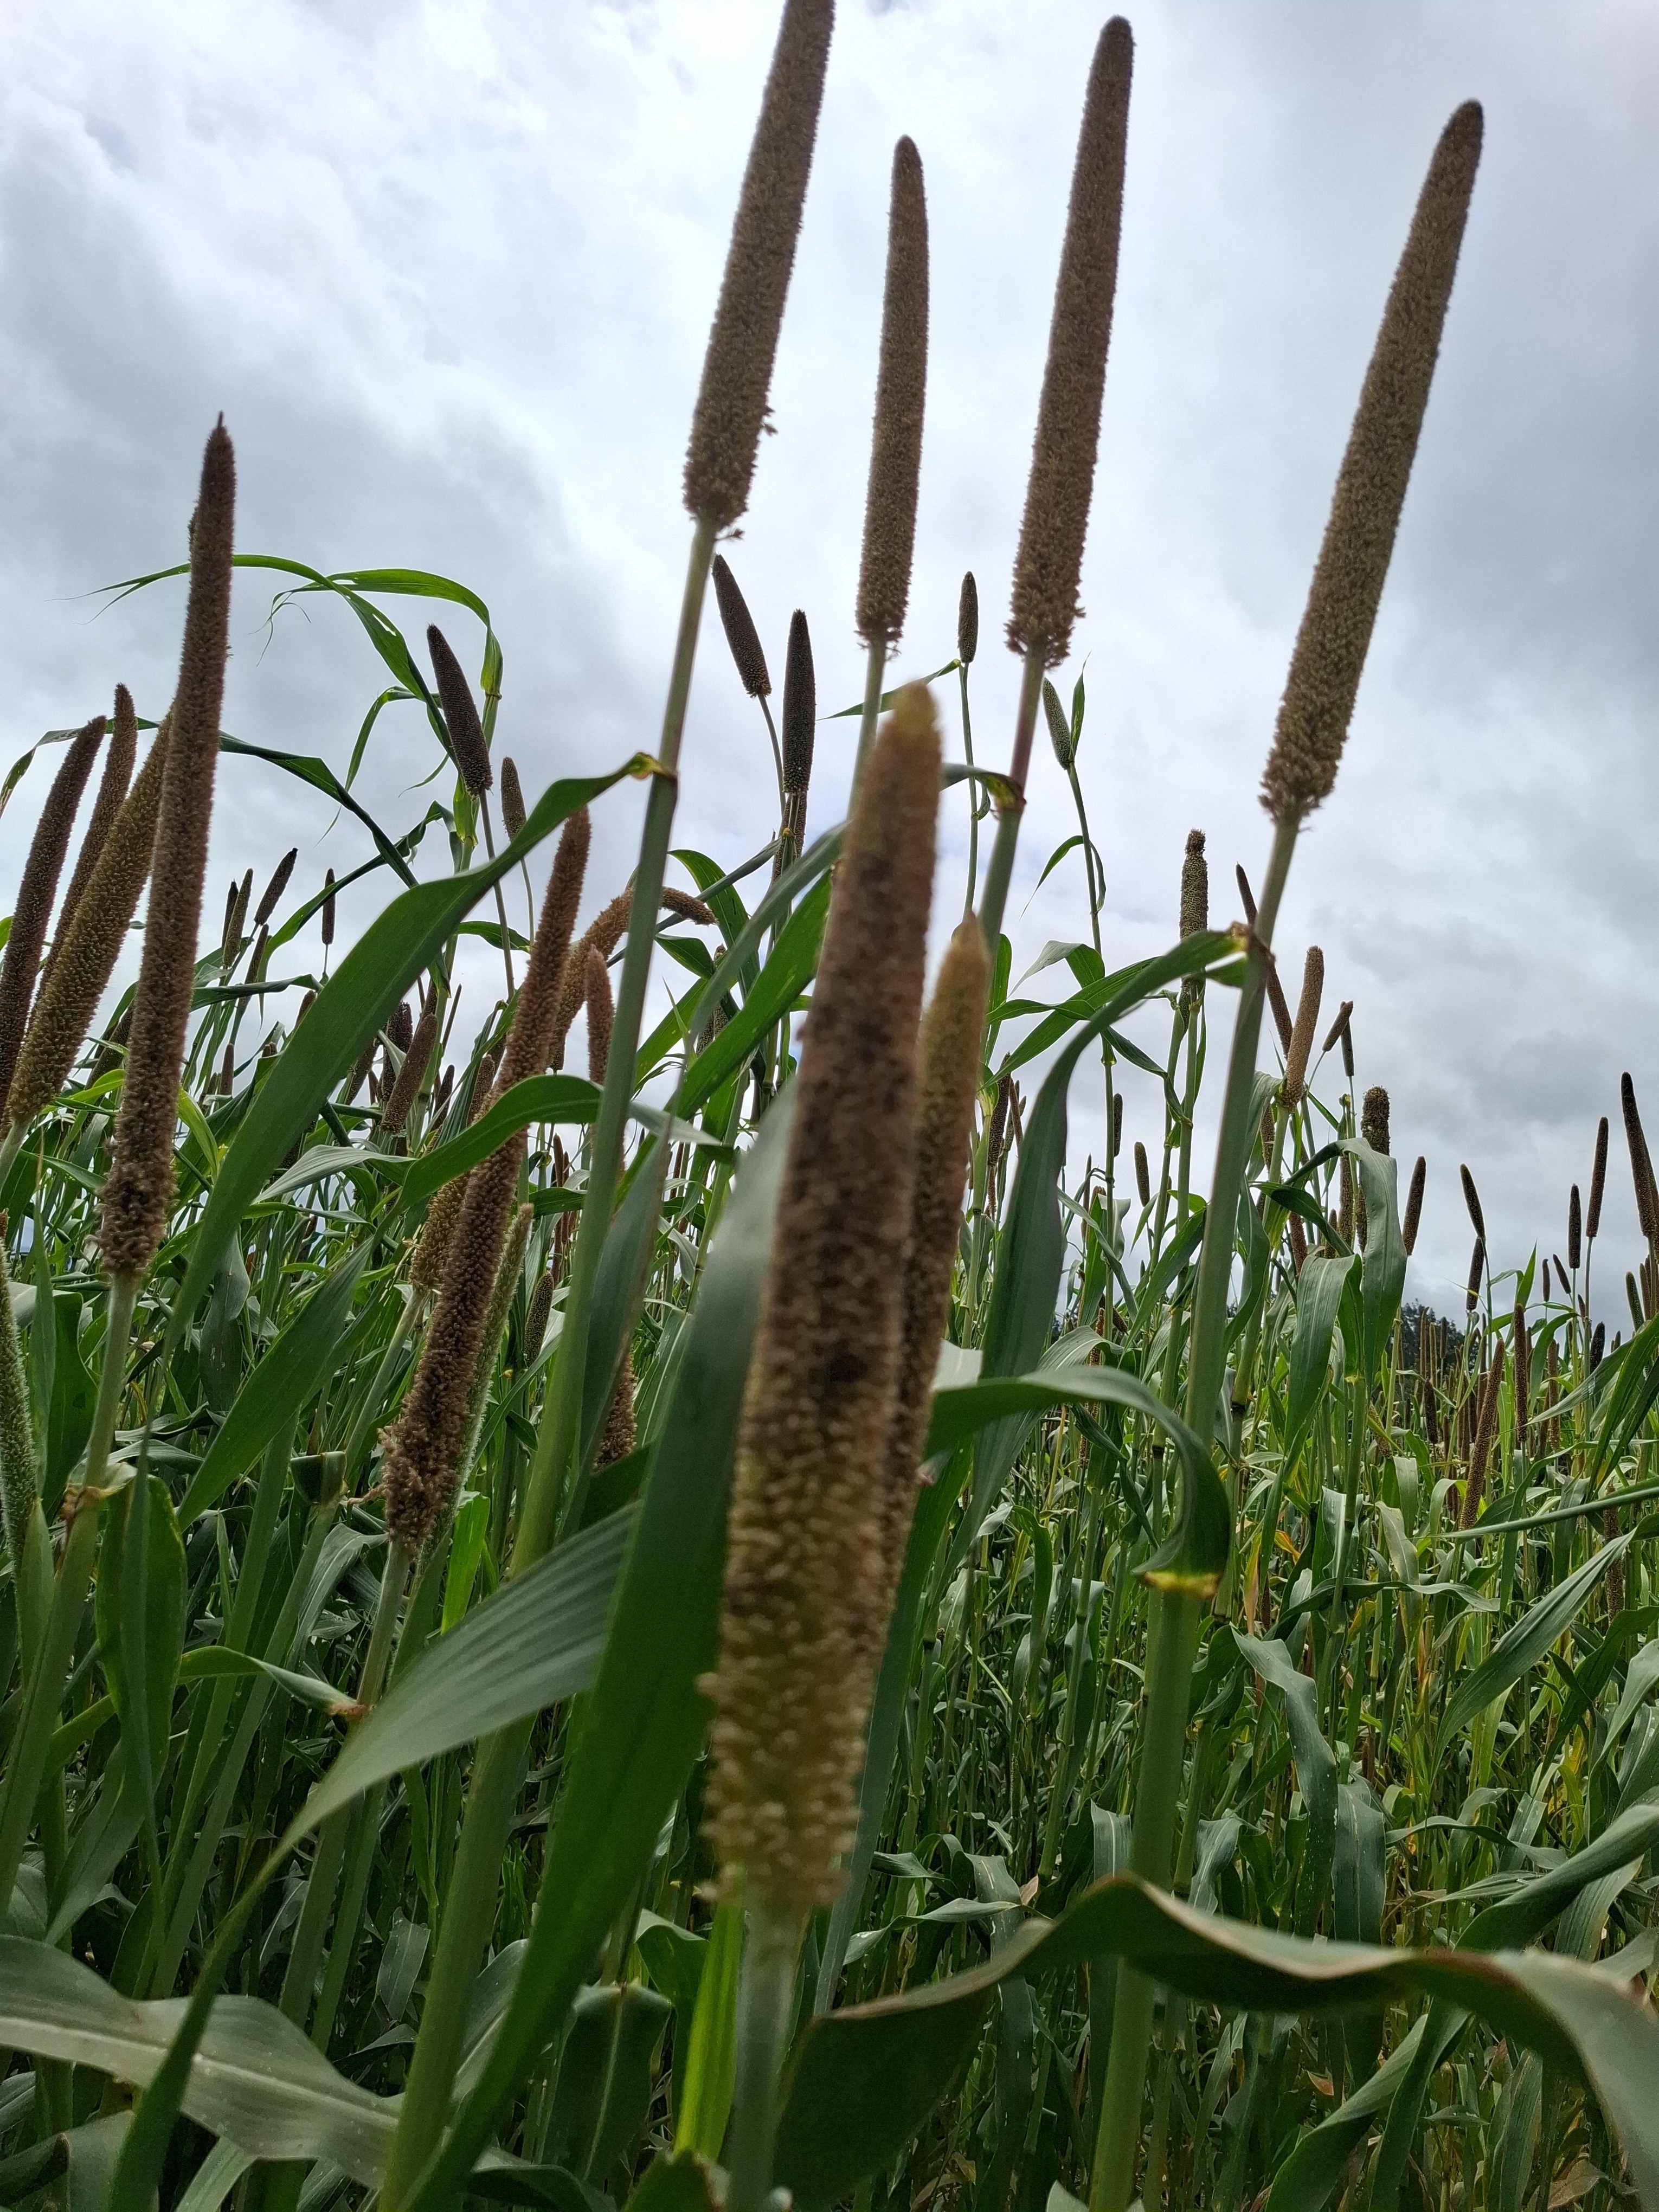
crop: sorghum
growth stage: harvest maturity
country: Tanzania
